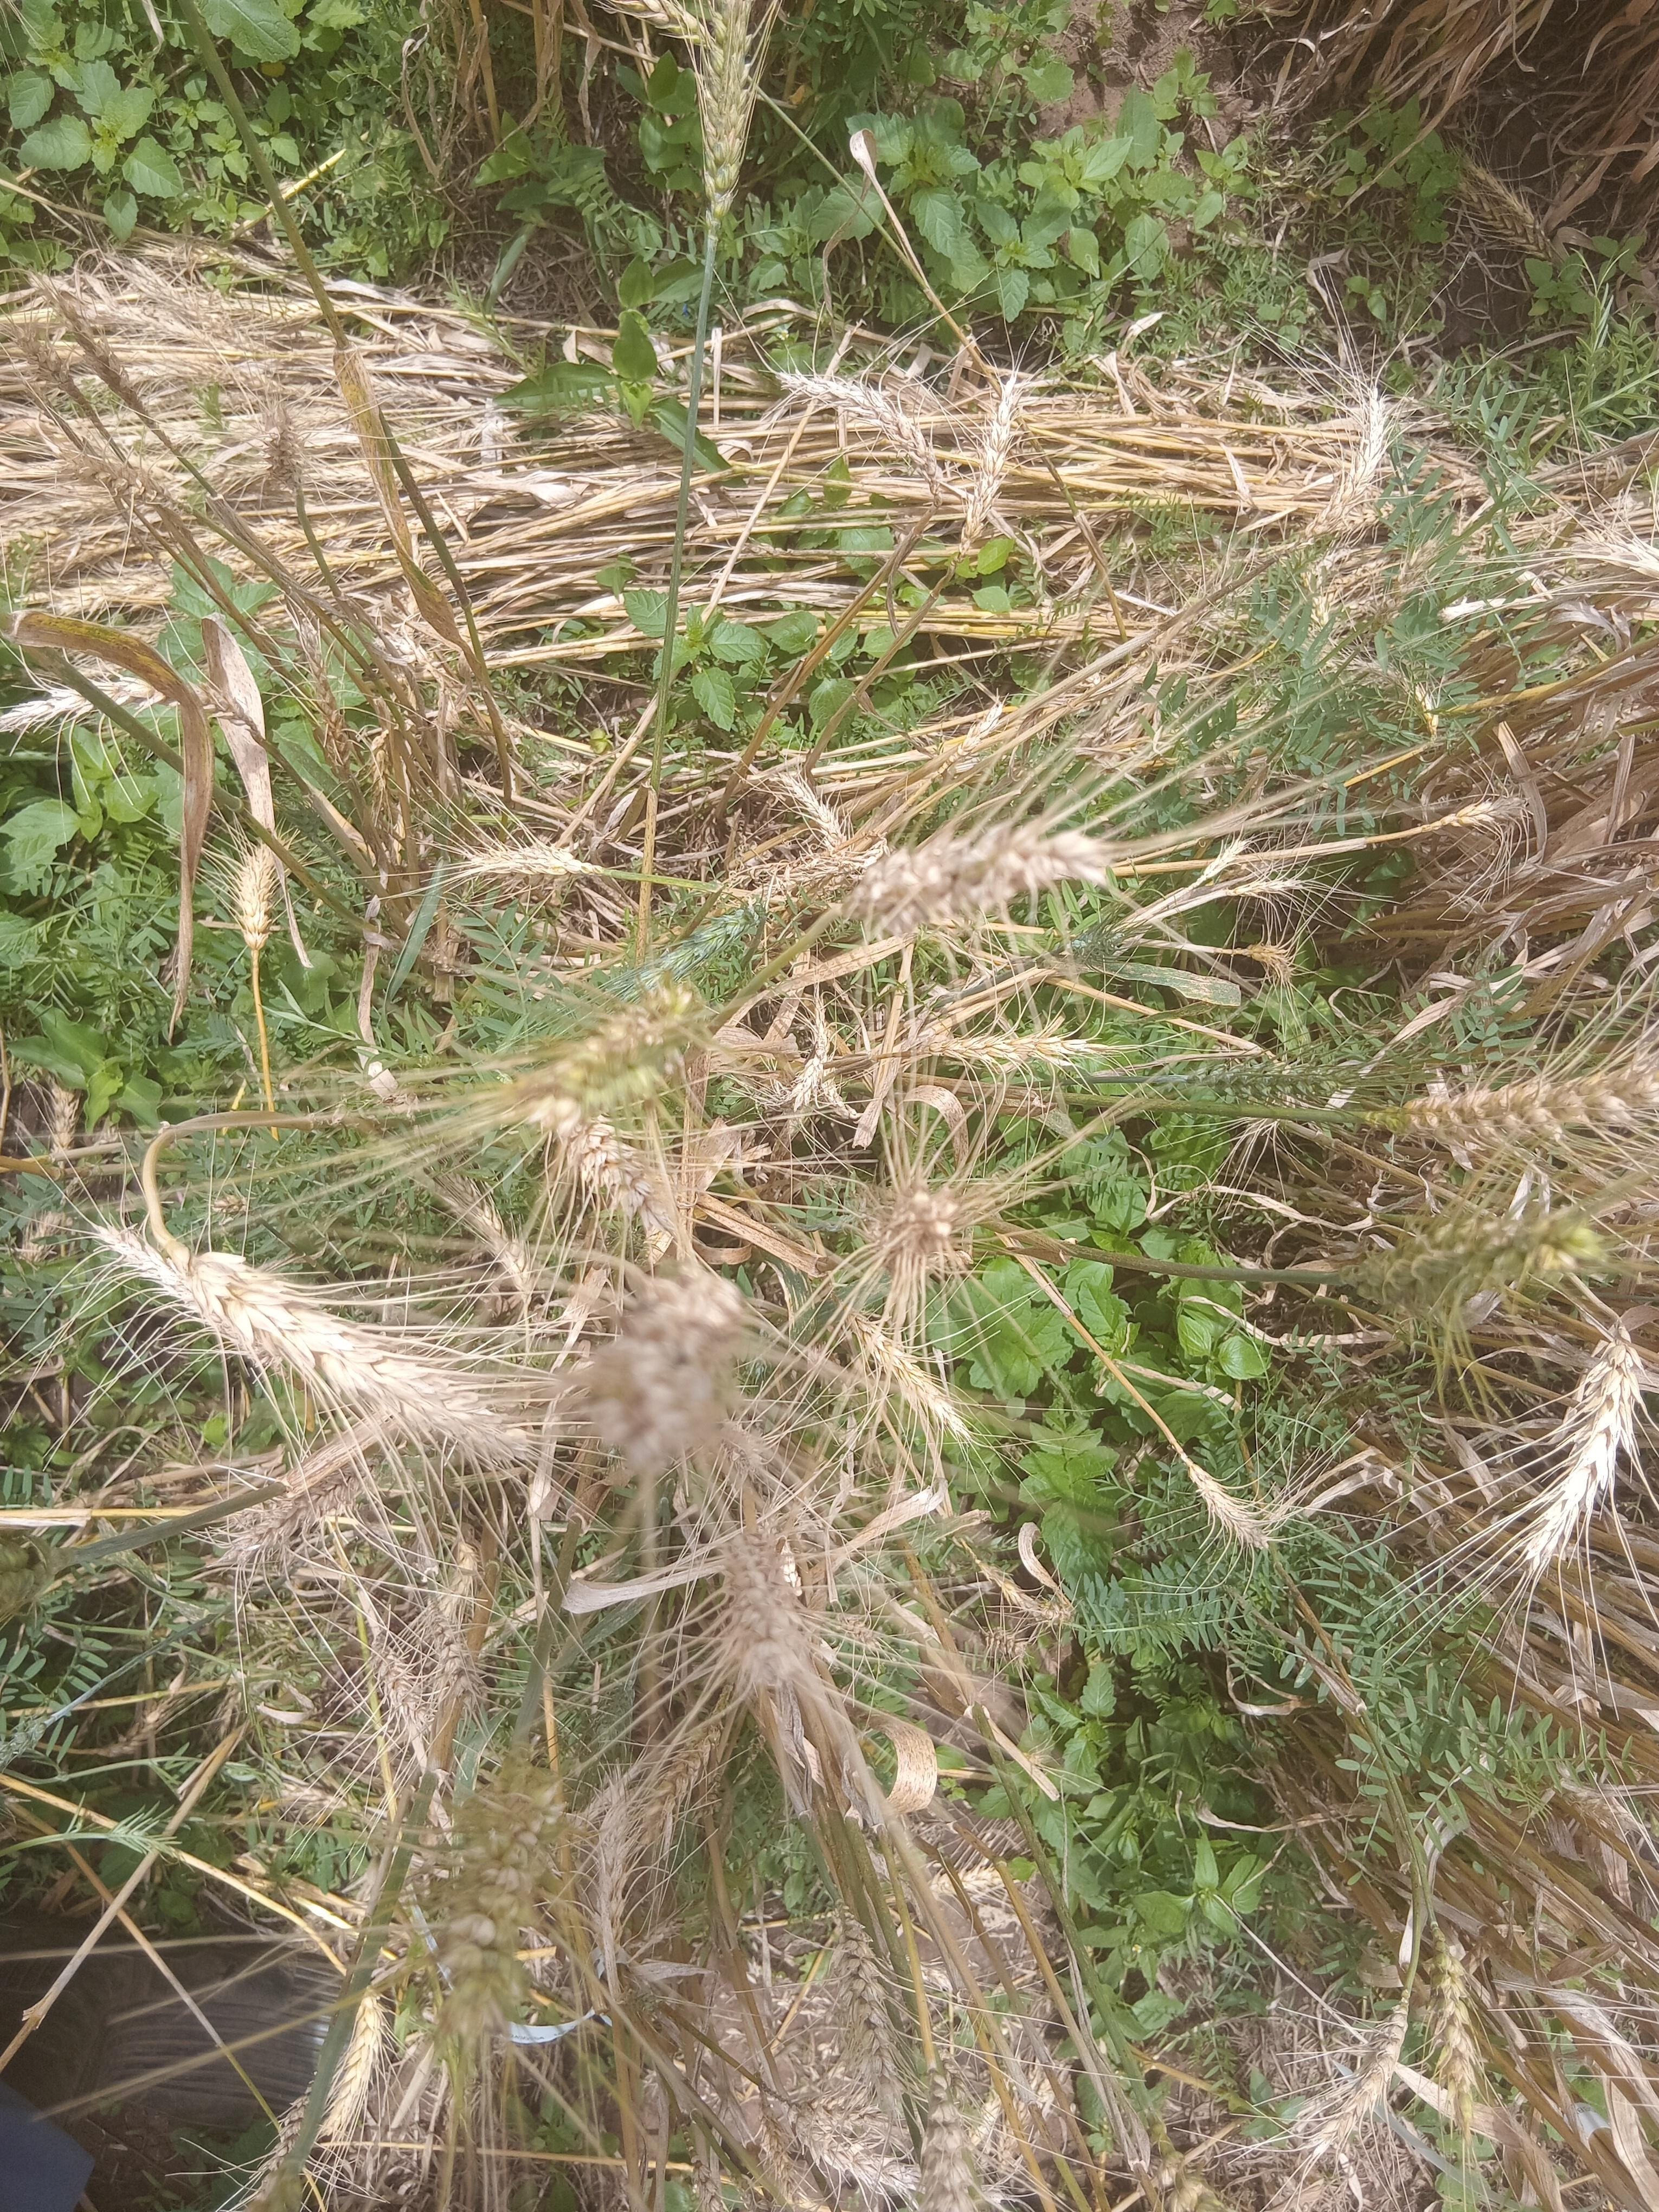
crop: wheat
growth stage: maturity
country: Kenya
